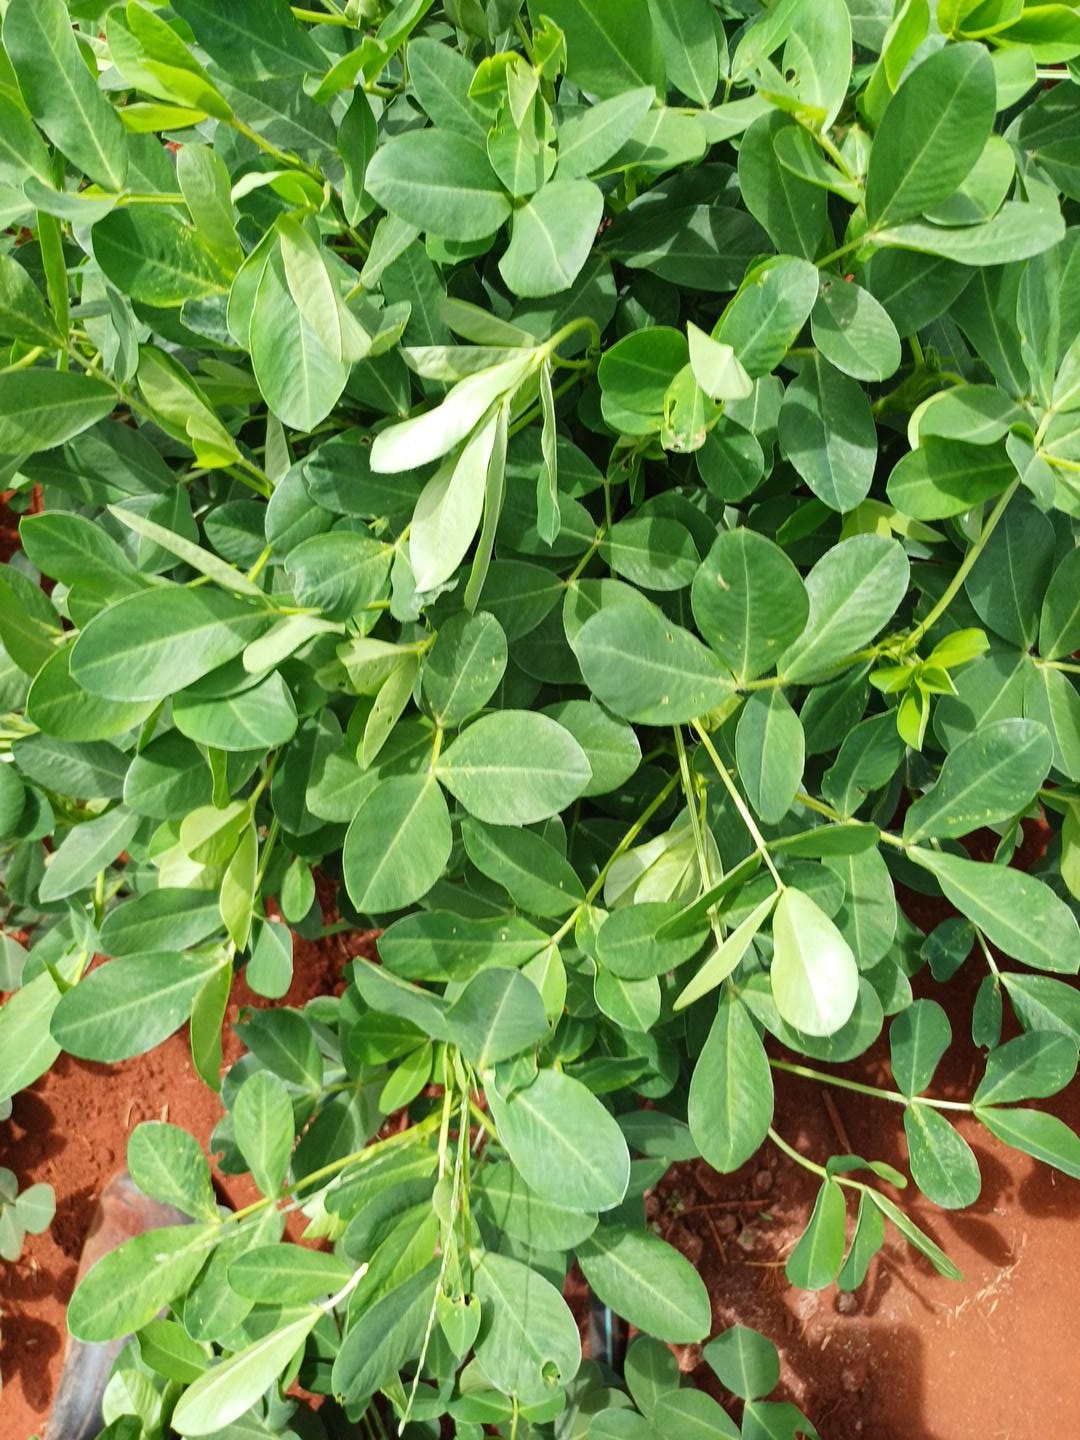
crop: groundnut
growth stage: flowering
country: Kenya
